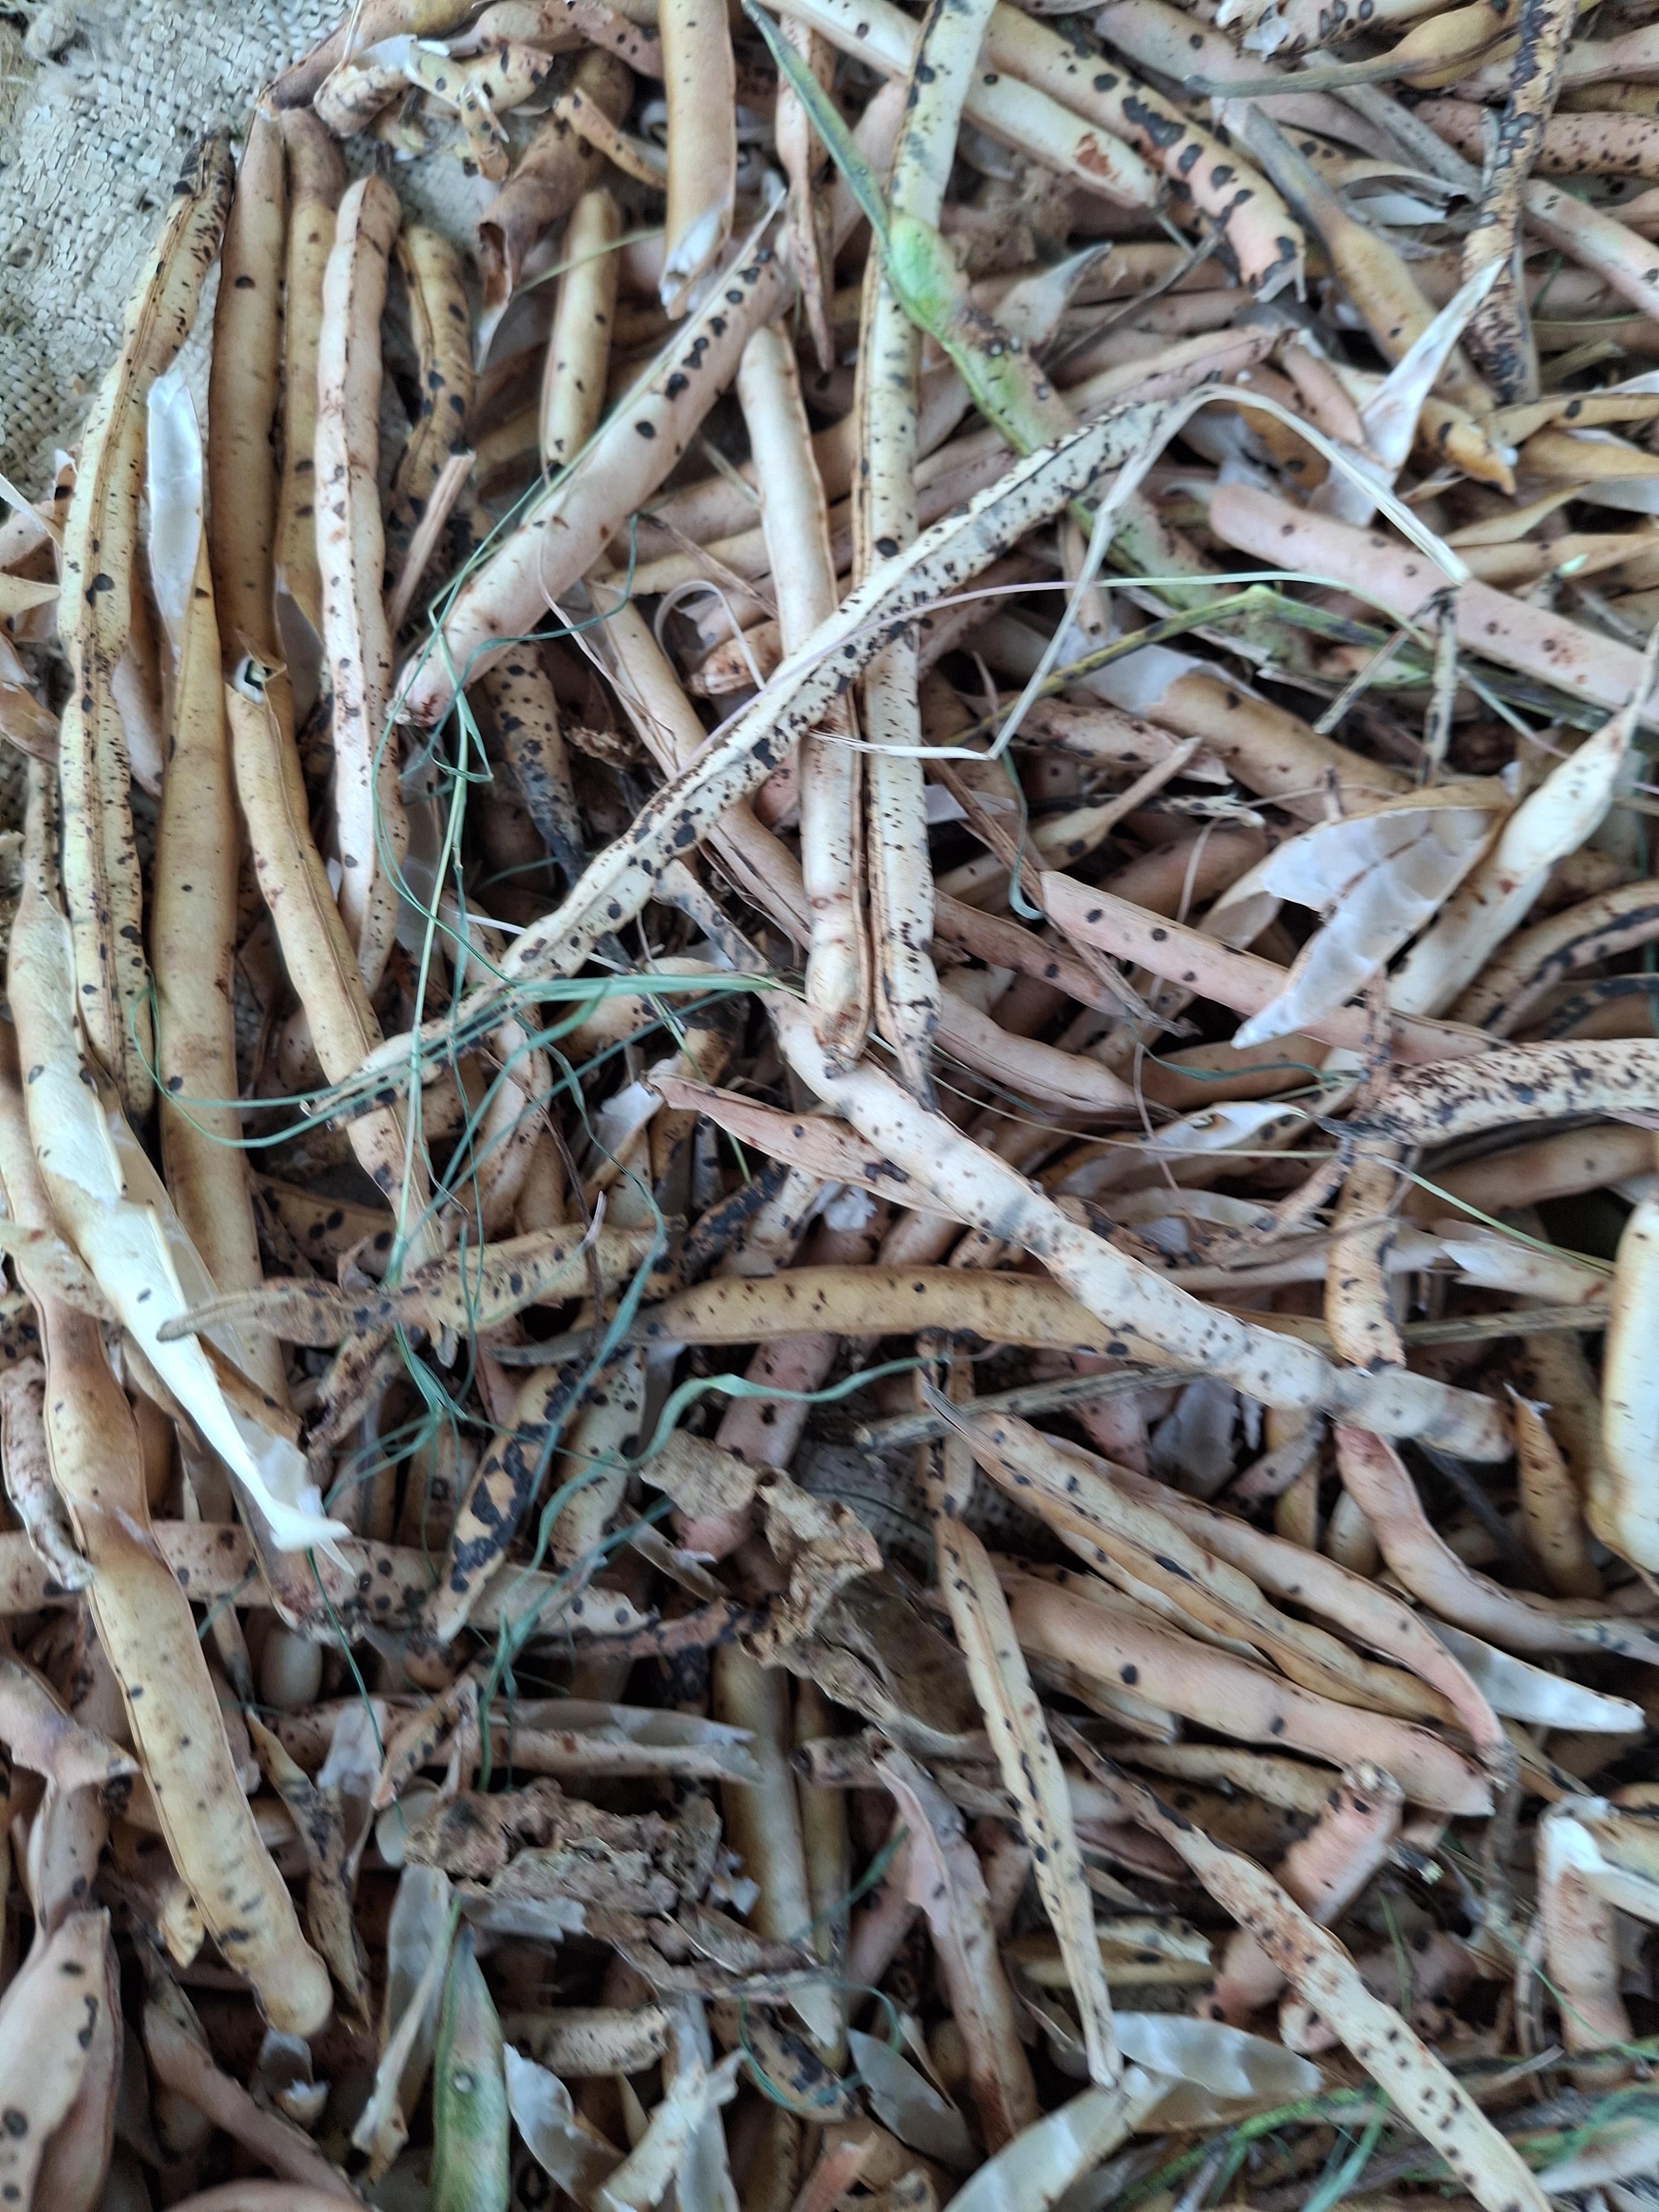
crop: cowpea
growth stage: harvest
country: Nigeria
